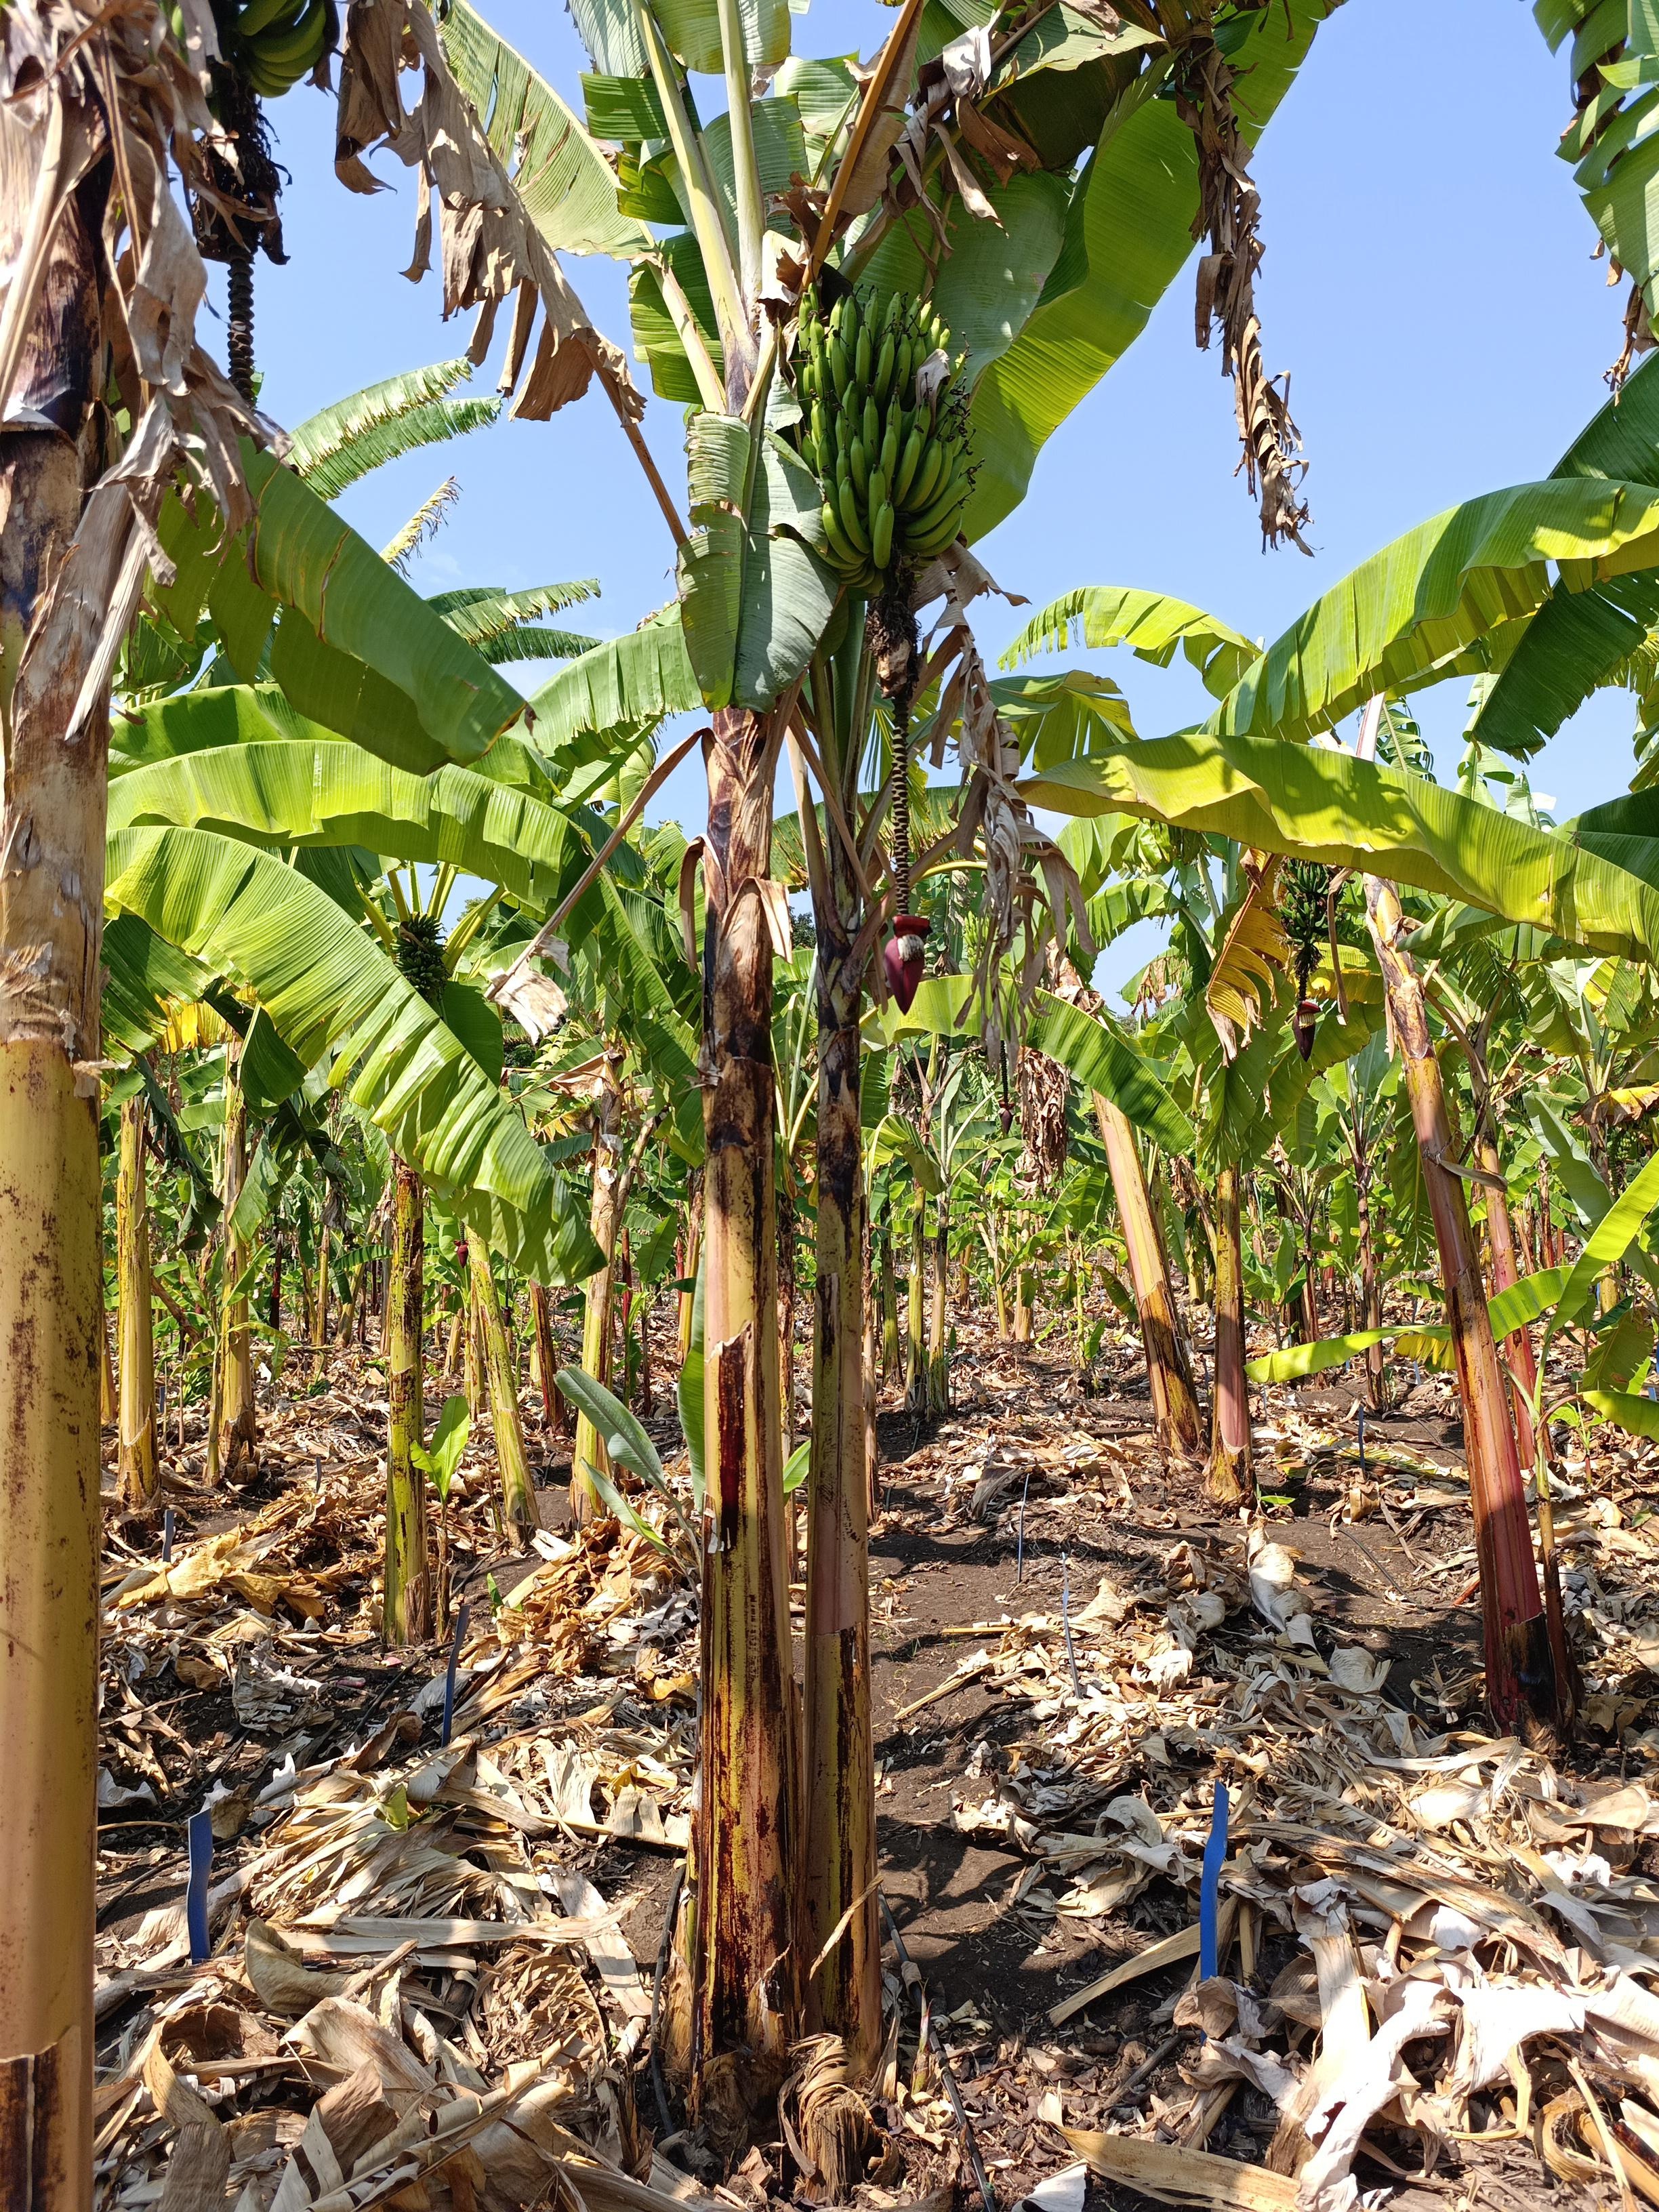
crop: banana
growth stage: development fruit
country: Tanzania
